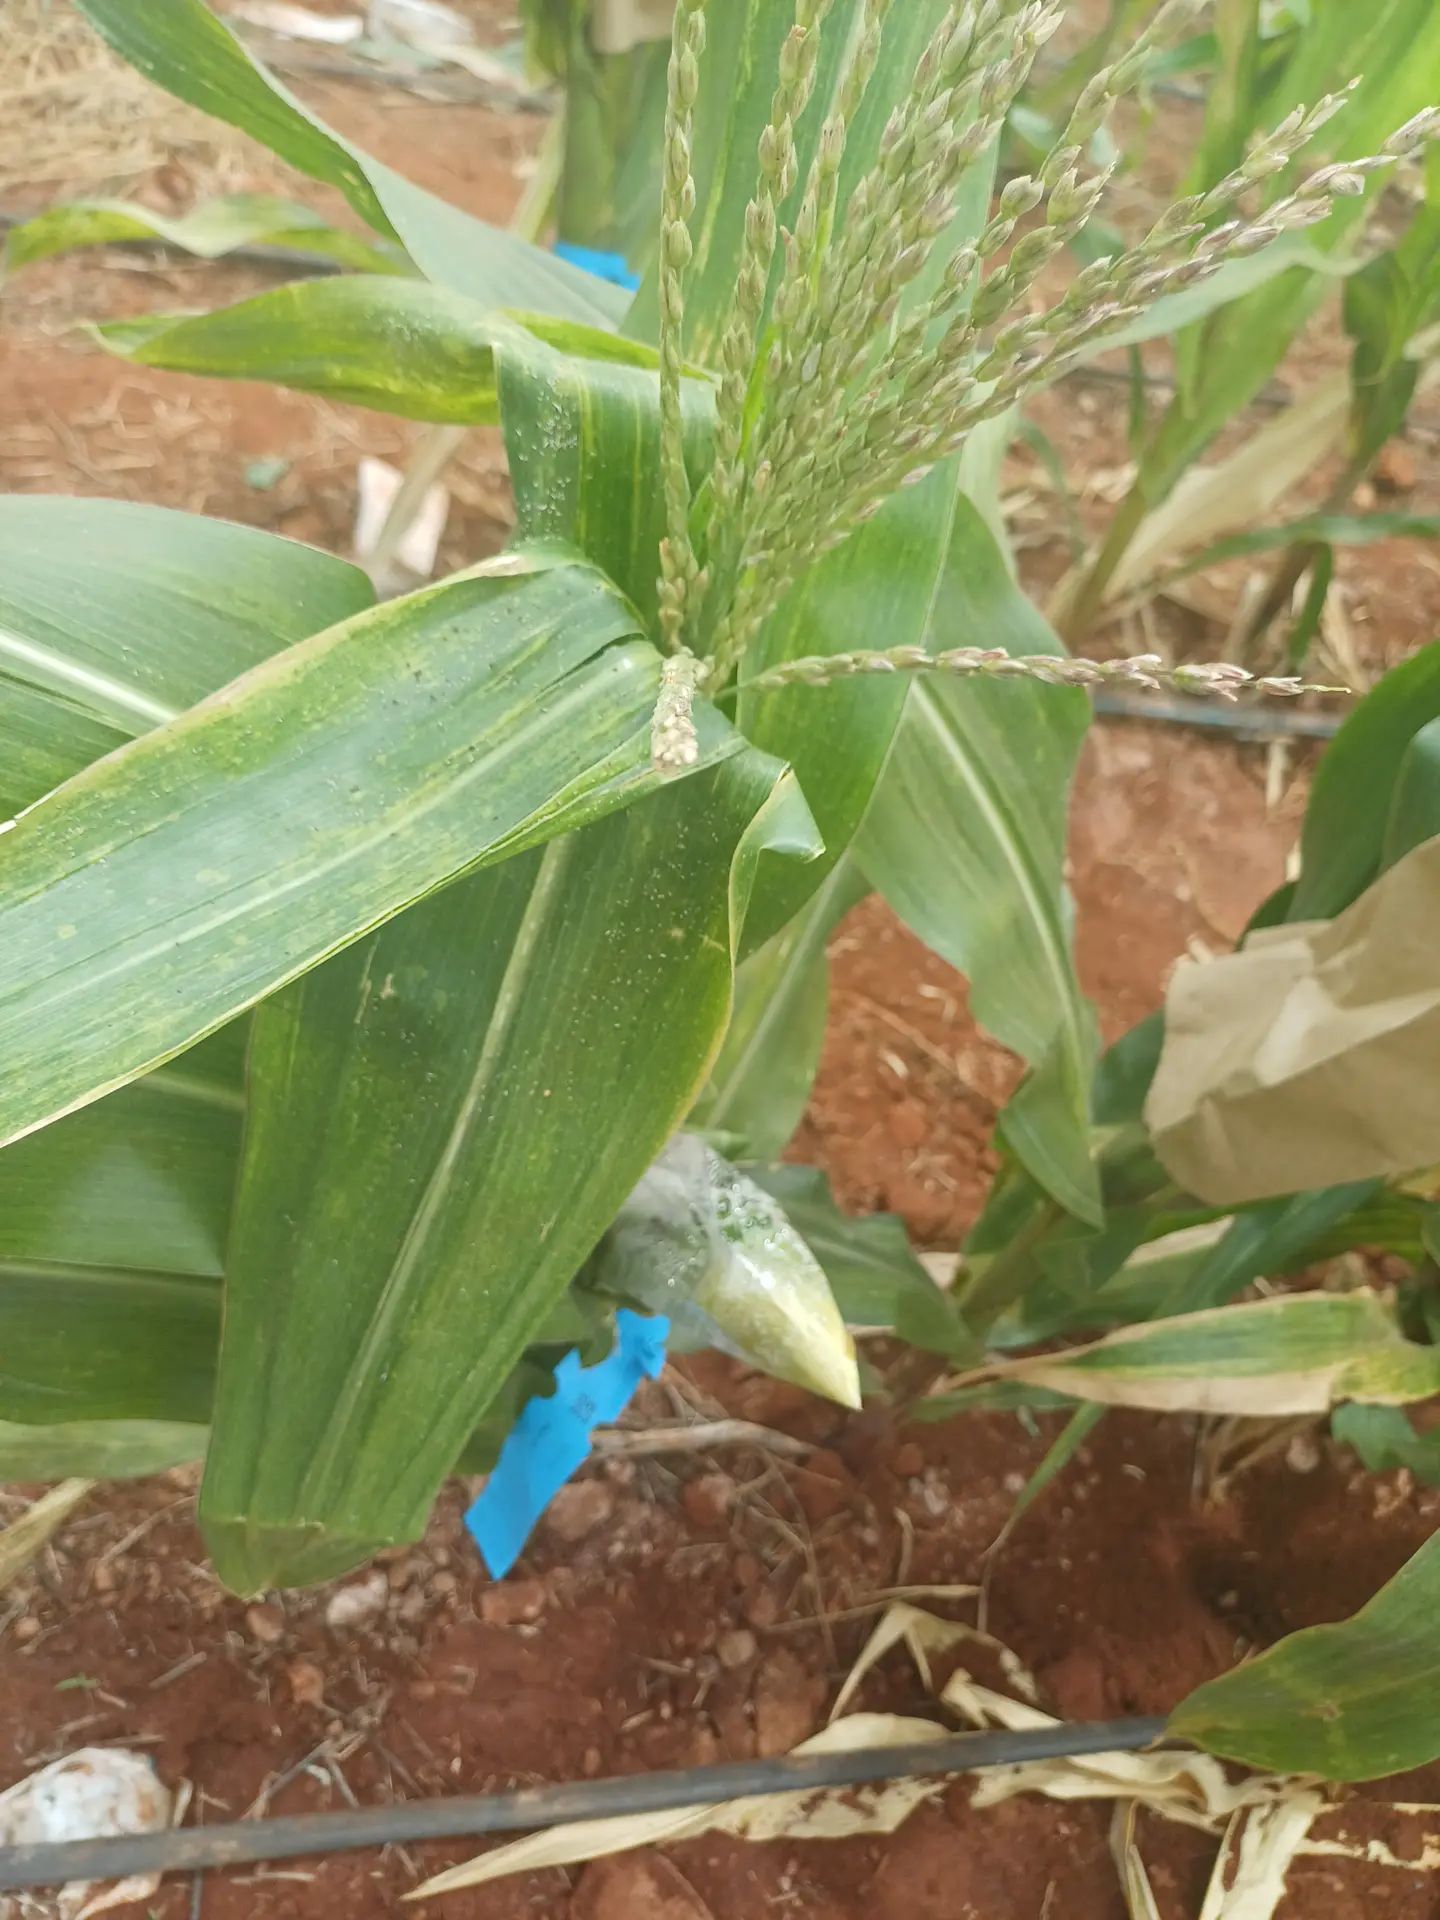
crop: maize
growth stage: flowering
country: Kenya
